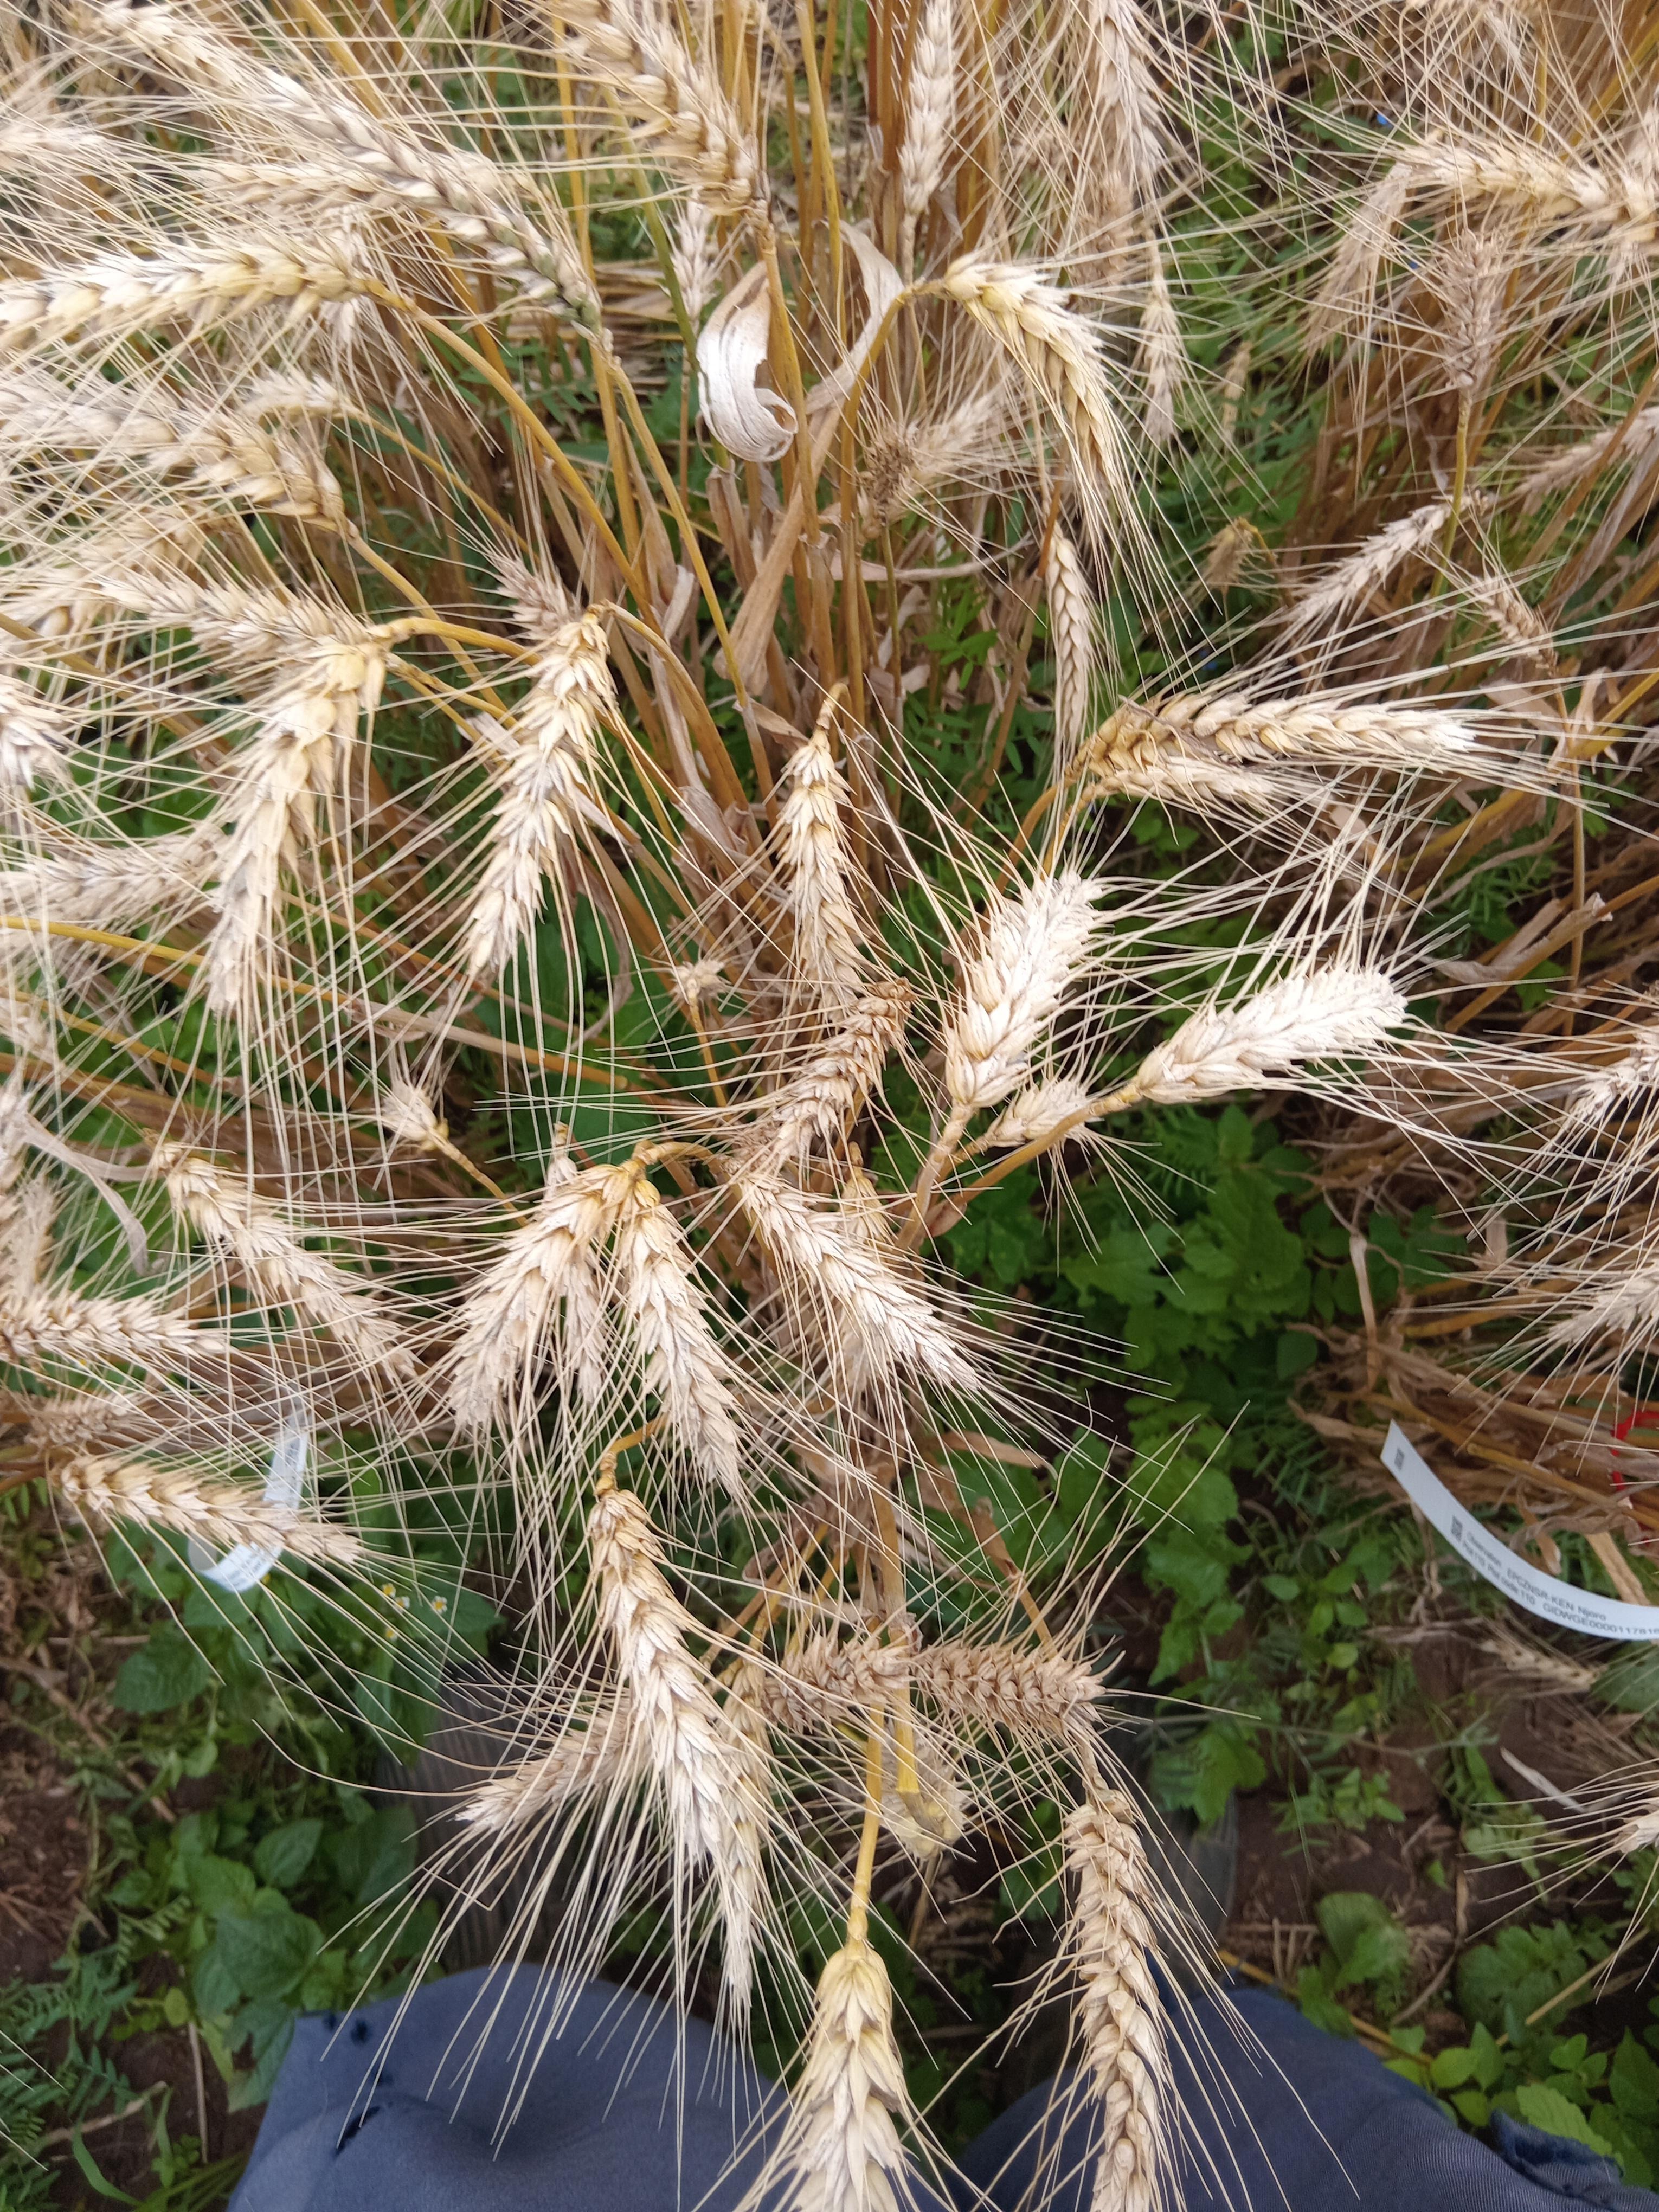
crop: wheat
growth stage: maturity
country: Kenya
